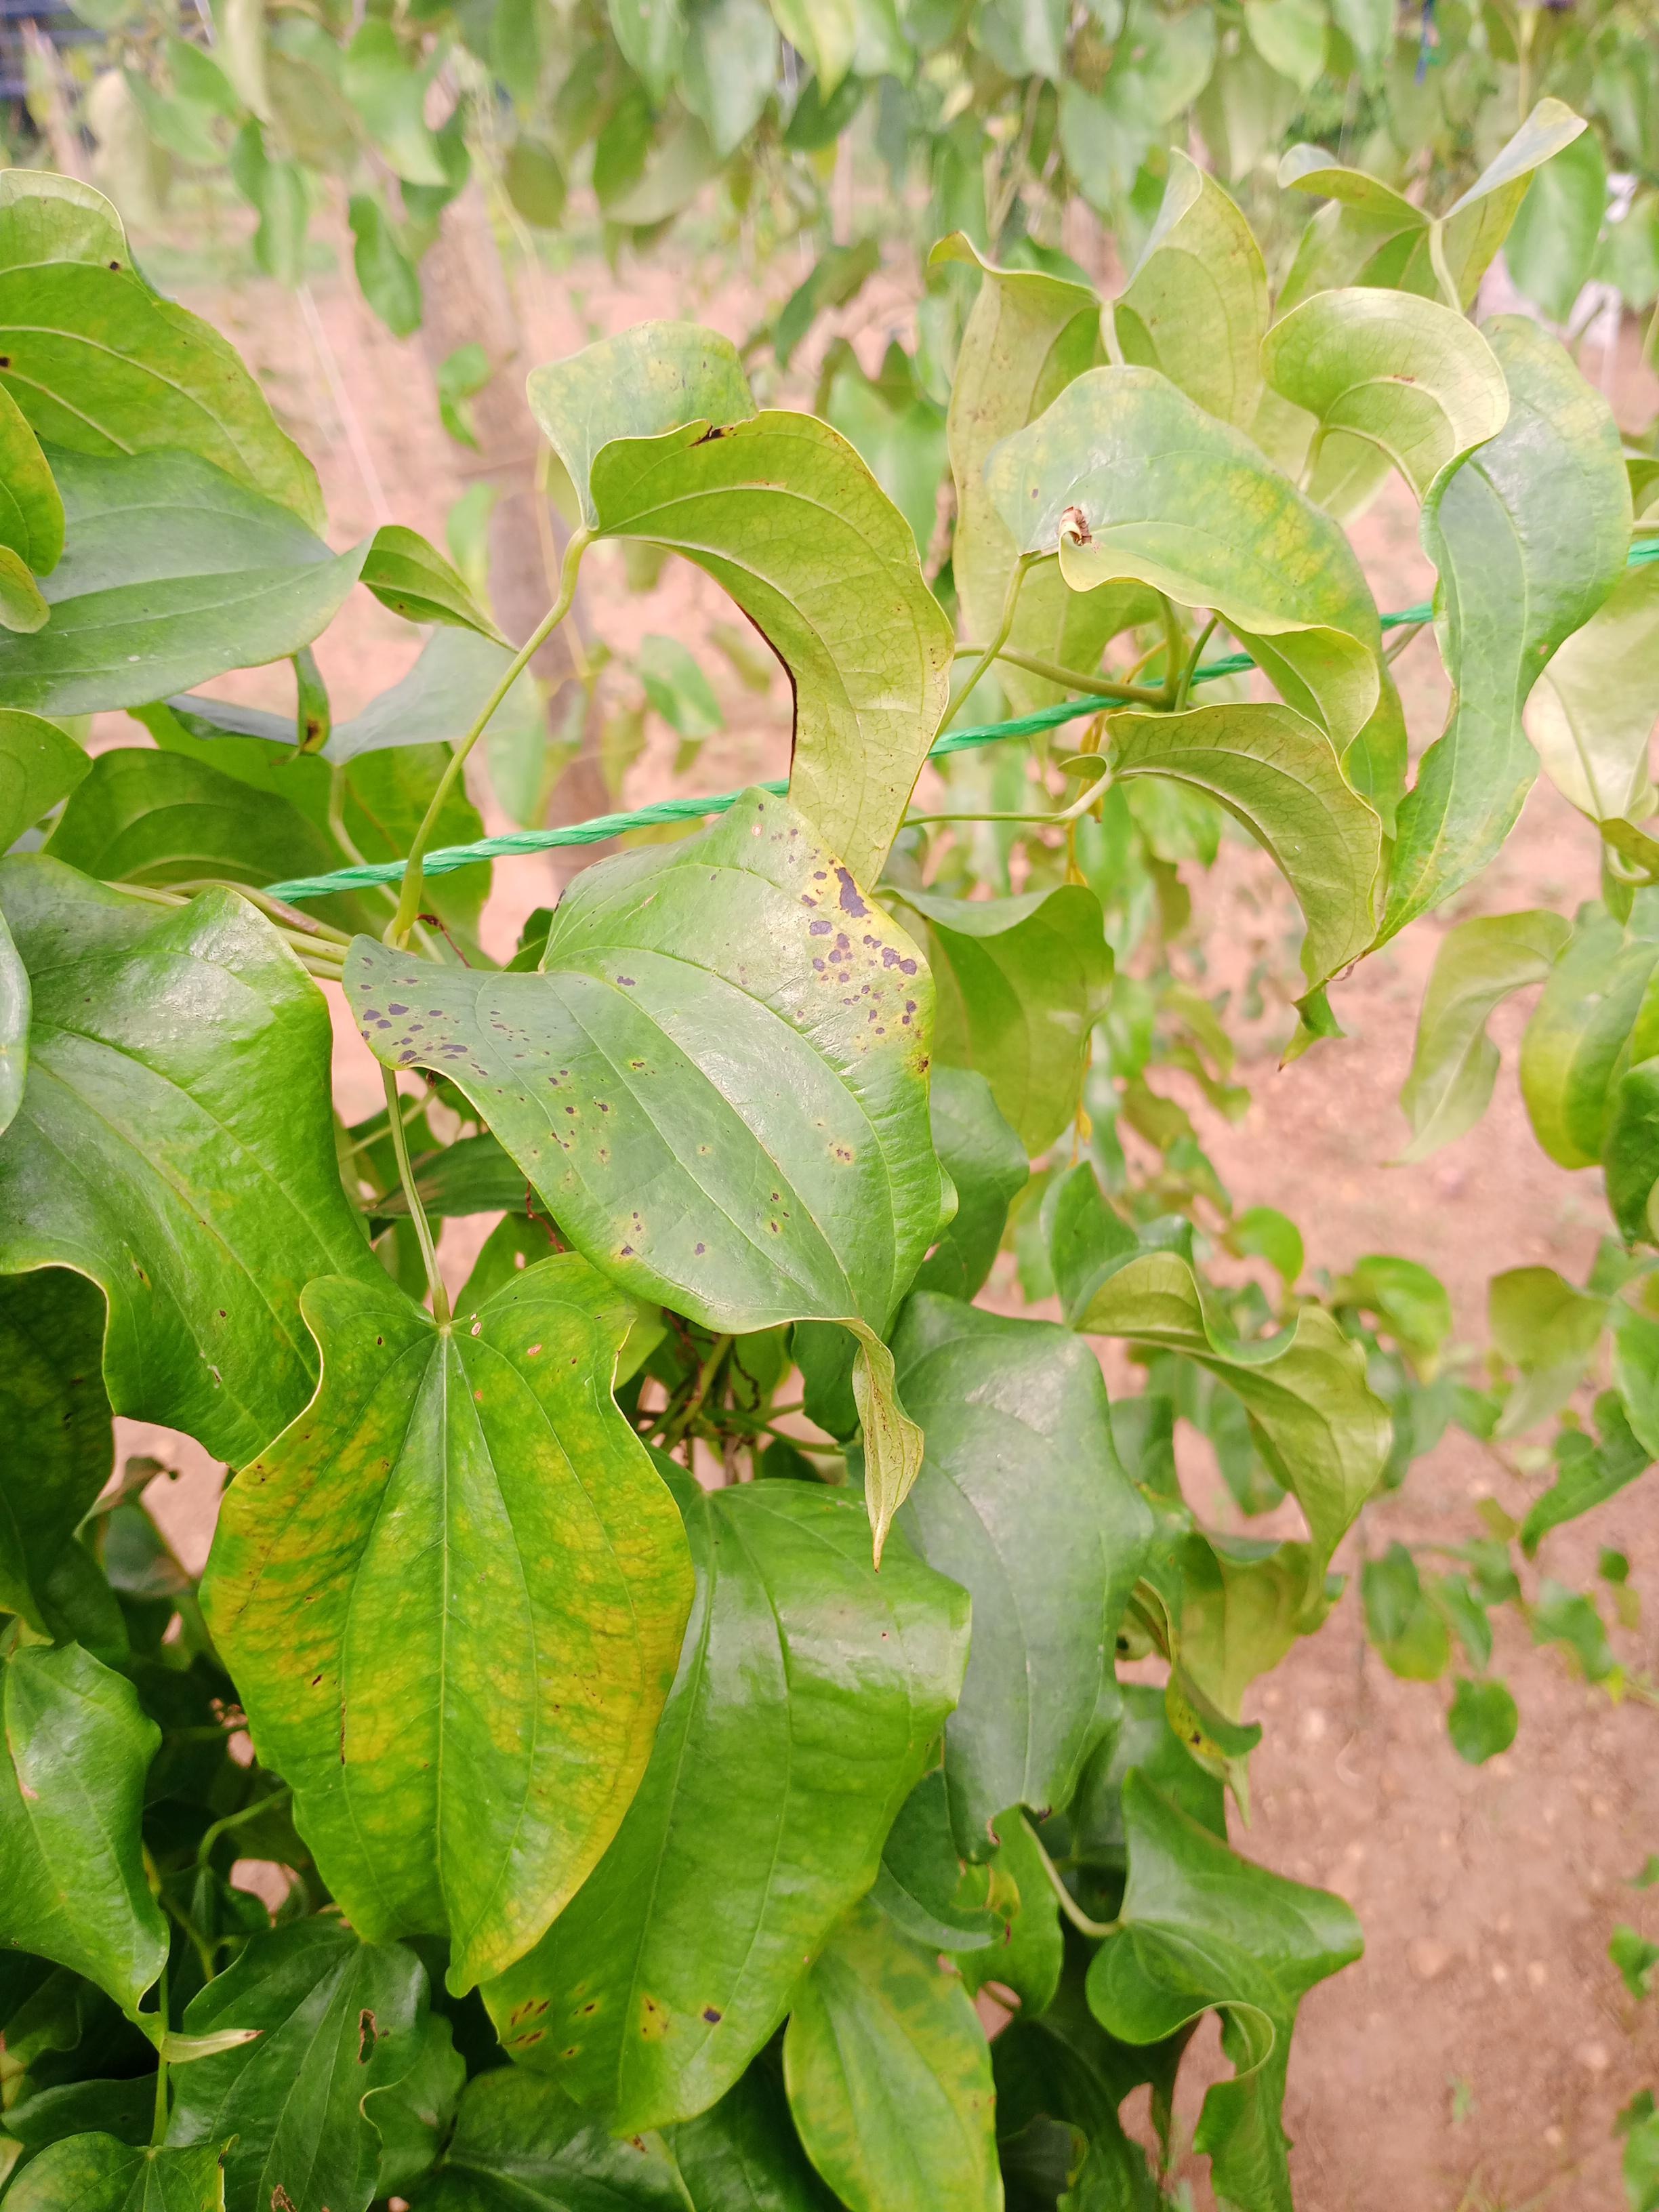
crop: yam
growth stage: vegetative
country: Nigeria
